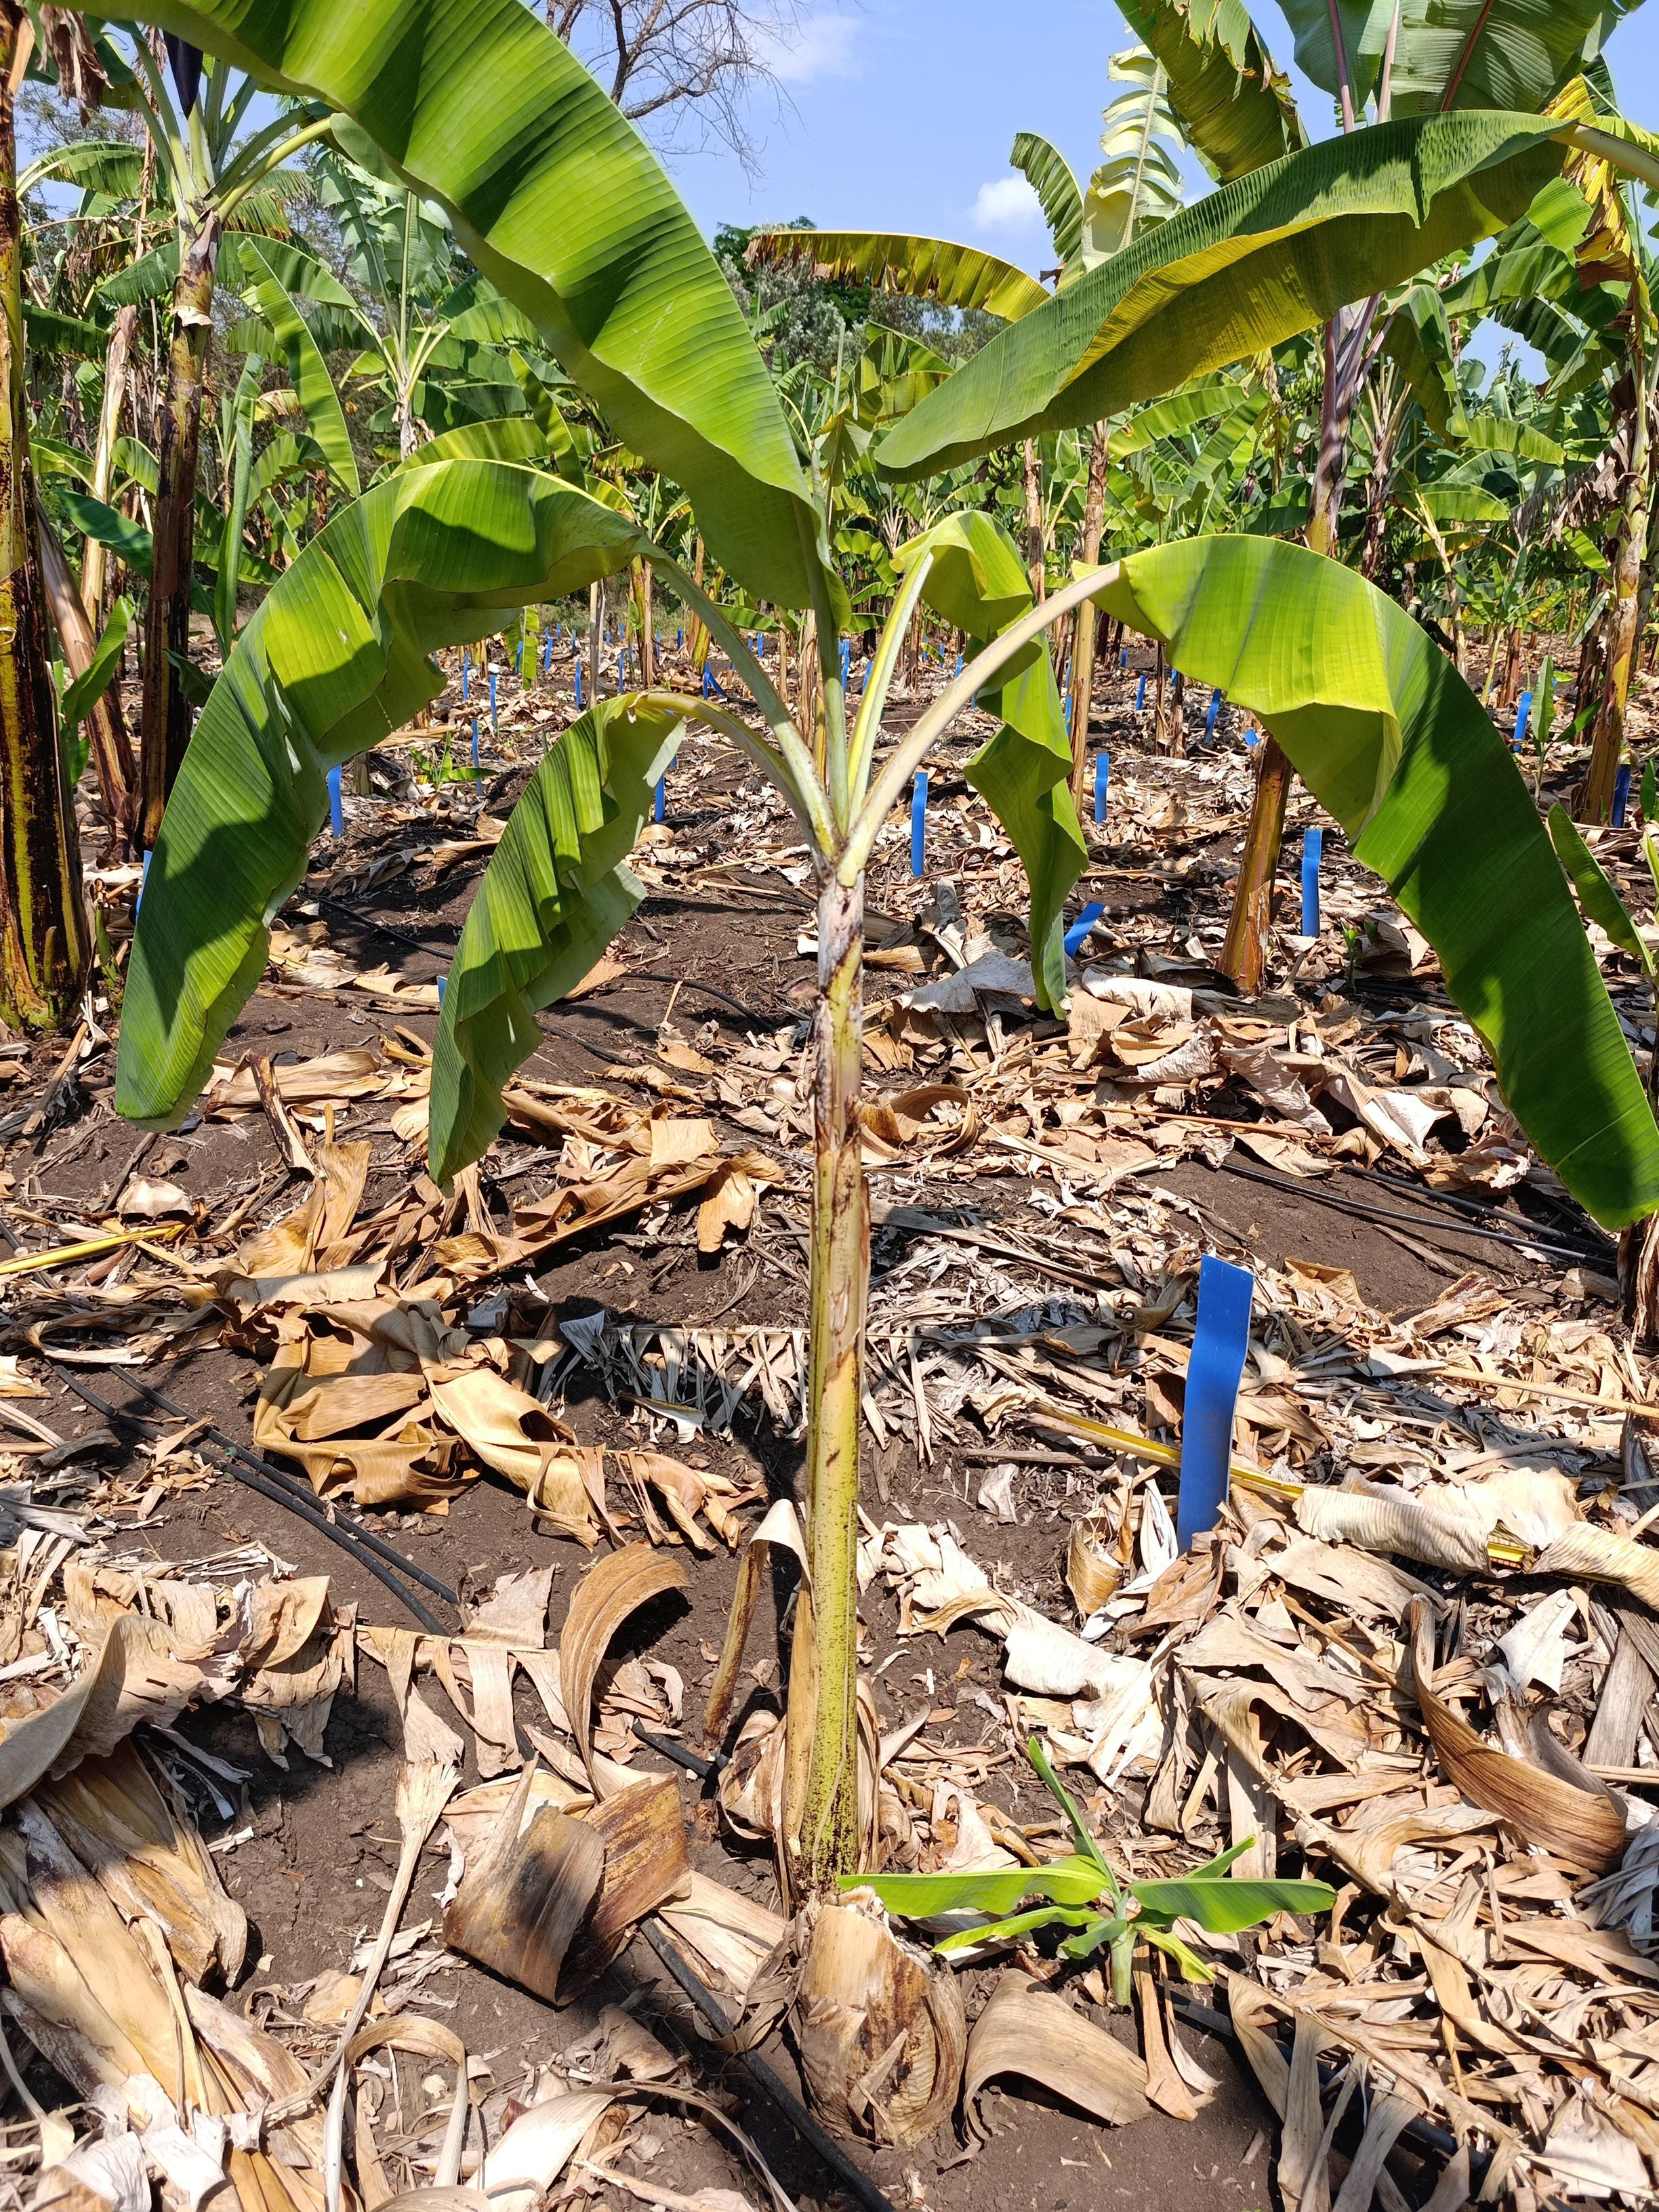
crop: banana
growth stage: vegetative
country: Tanzania
